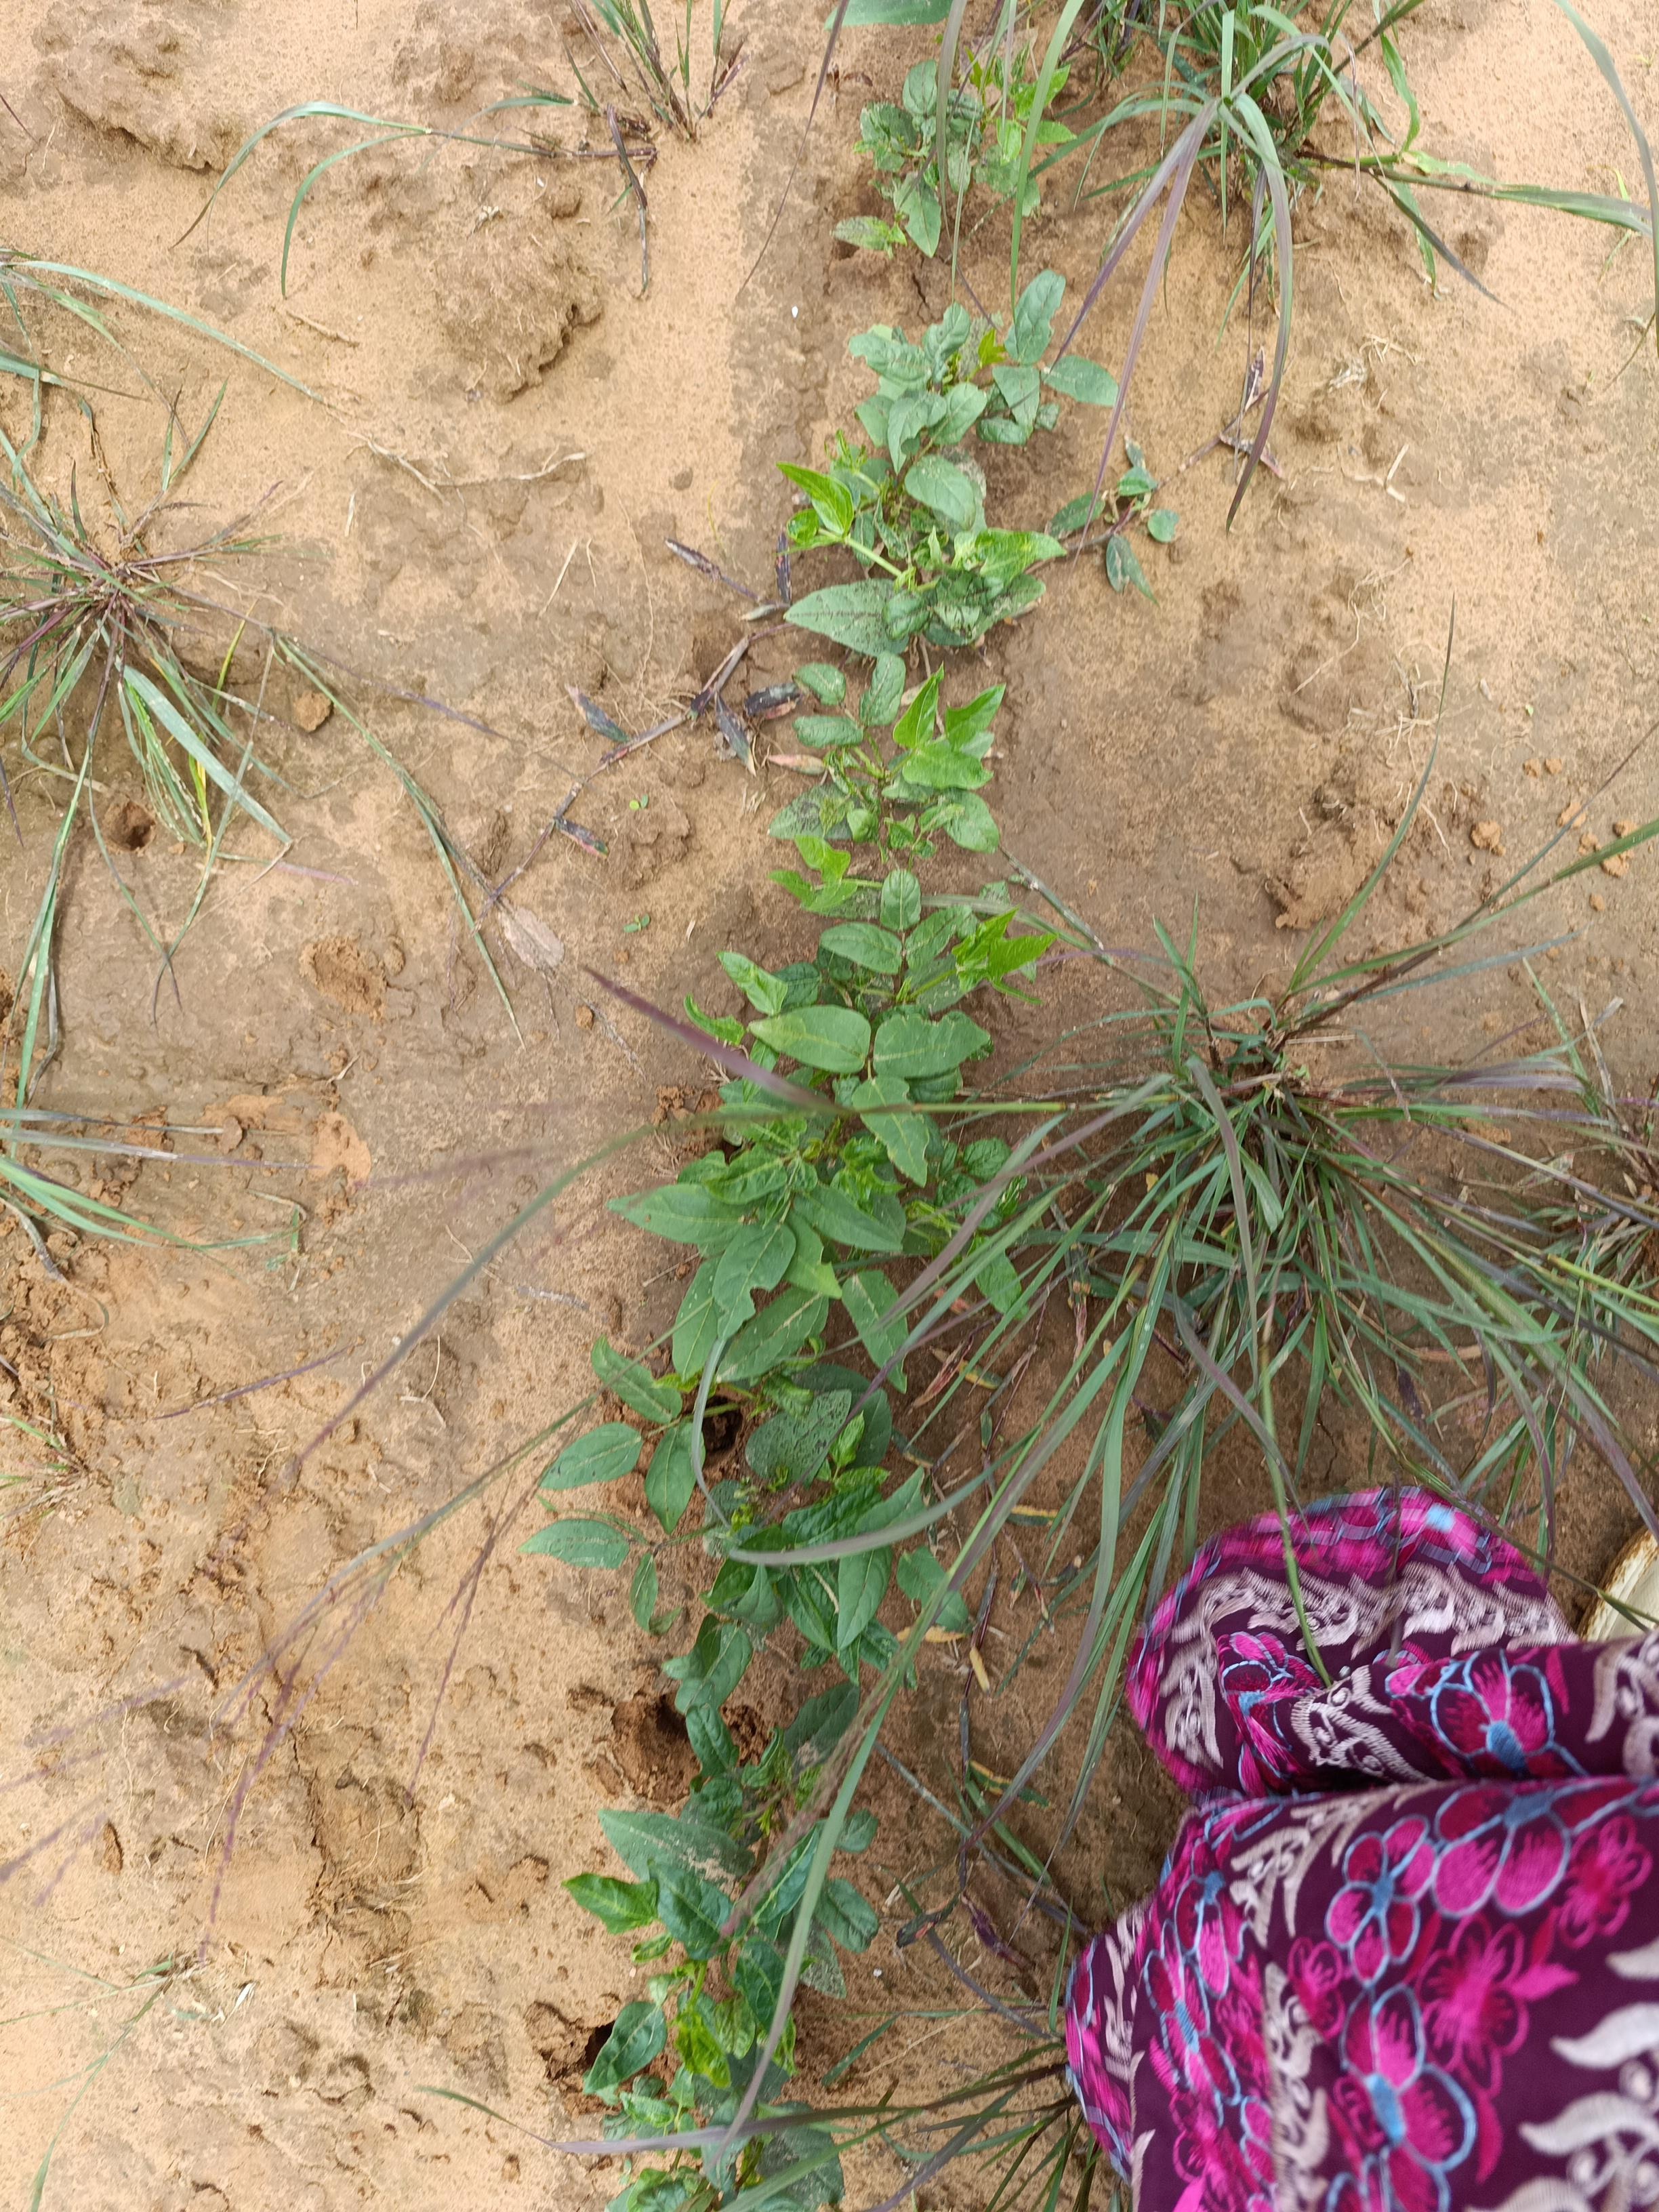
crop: cowpea
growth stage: emergence
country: Nigeria
